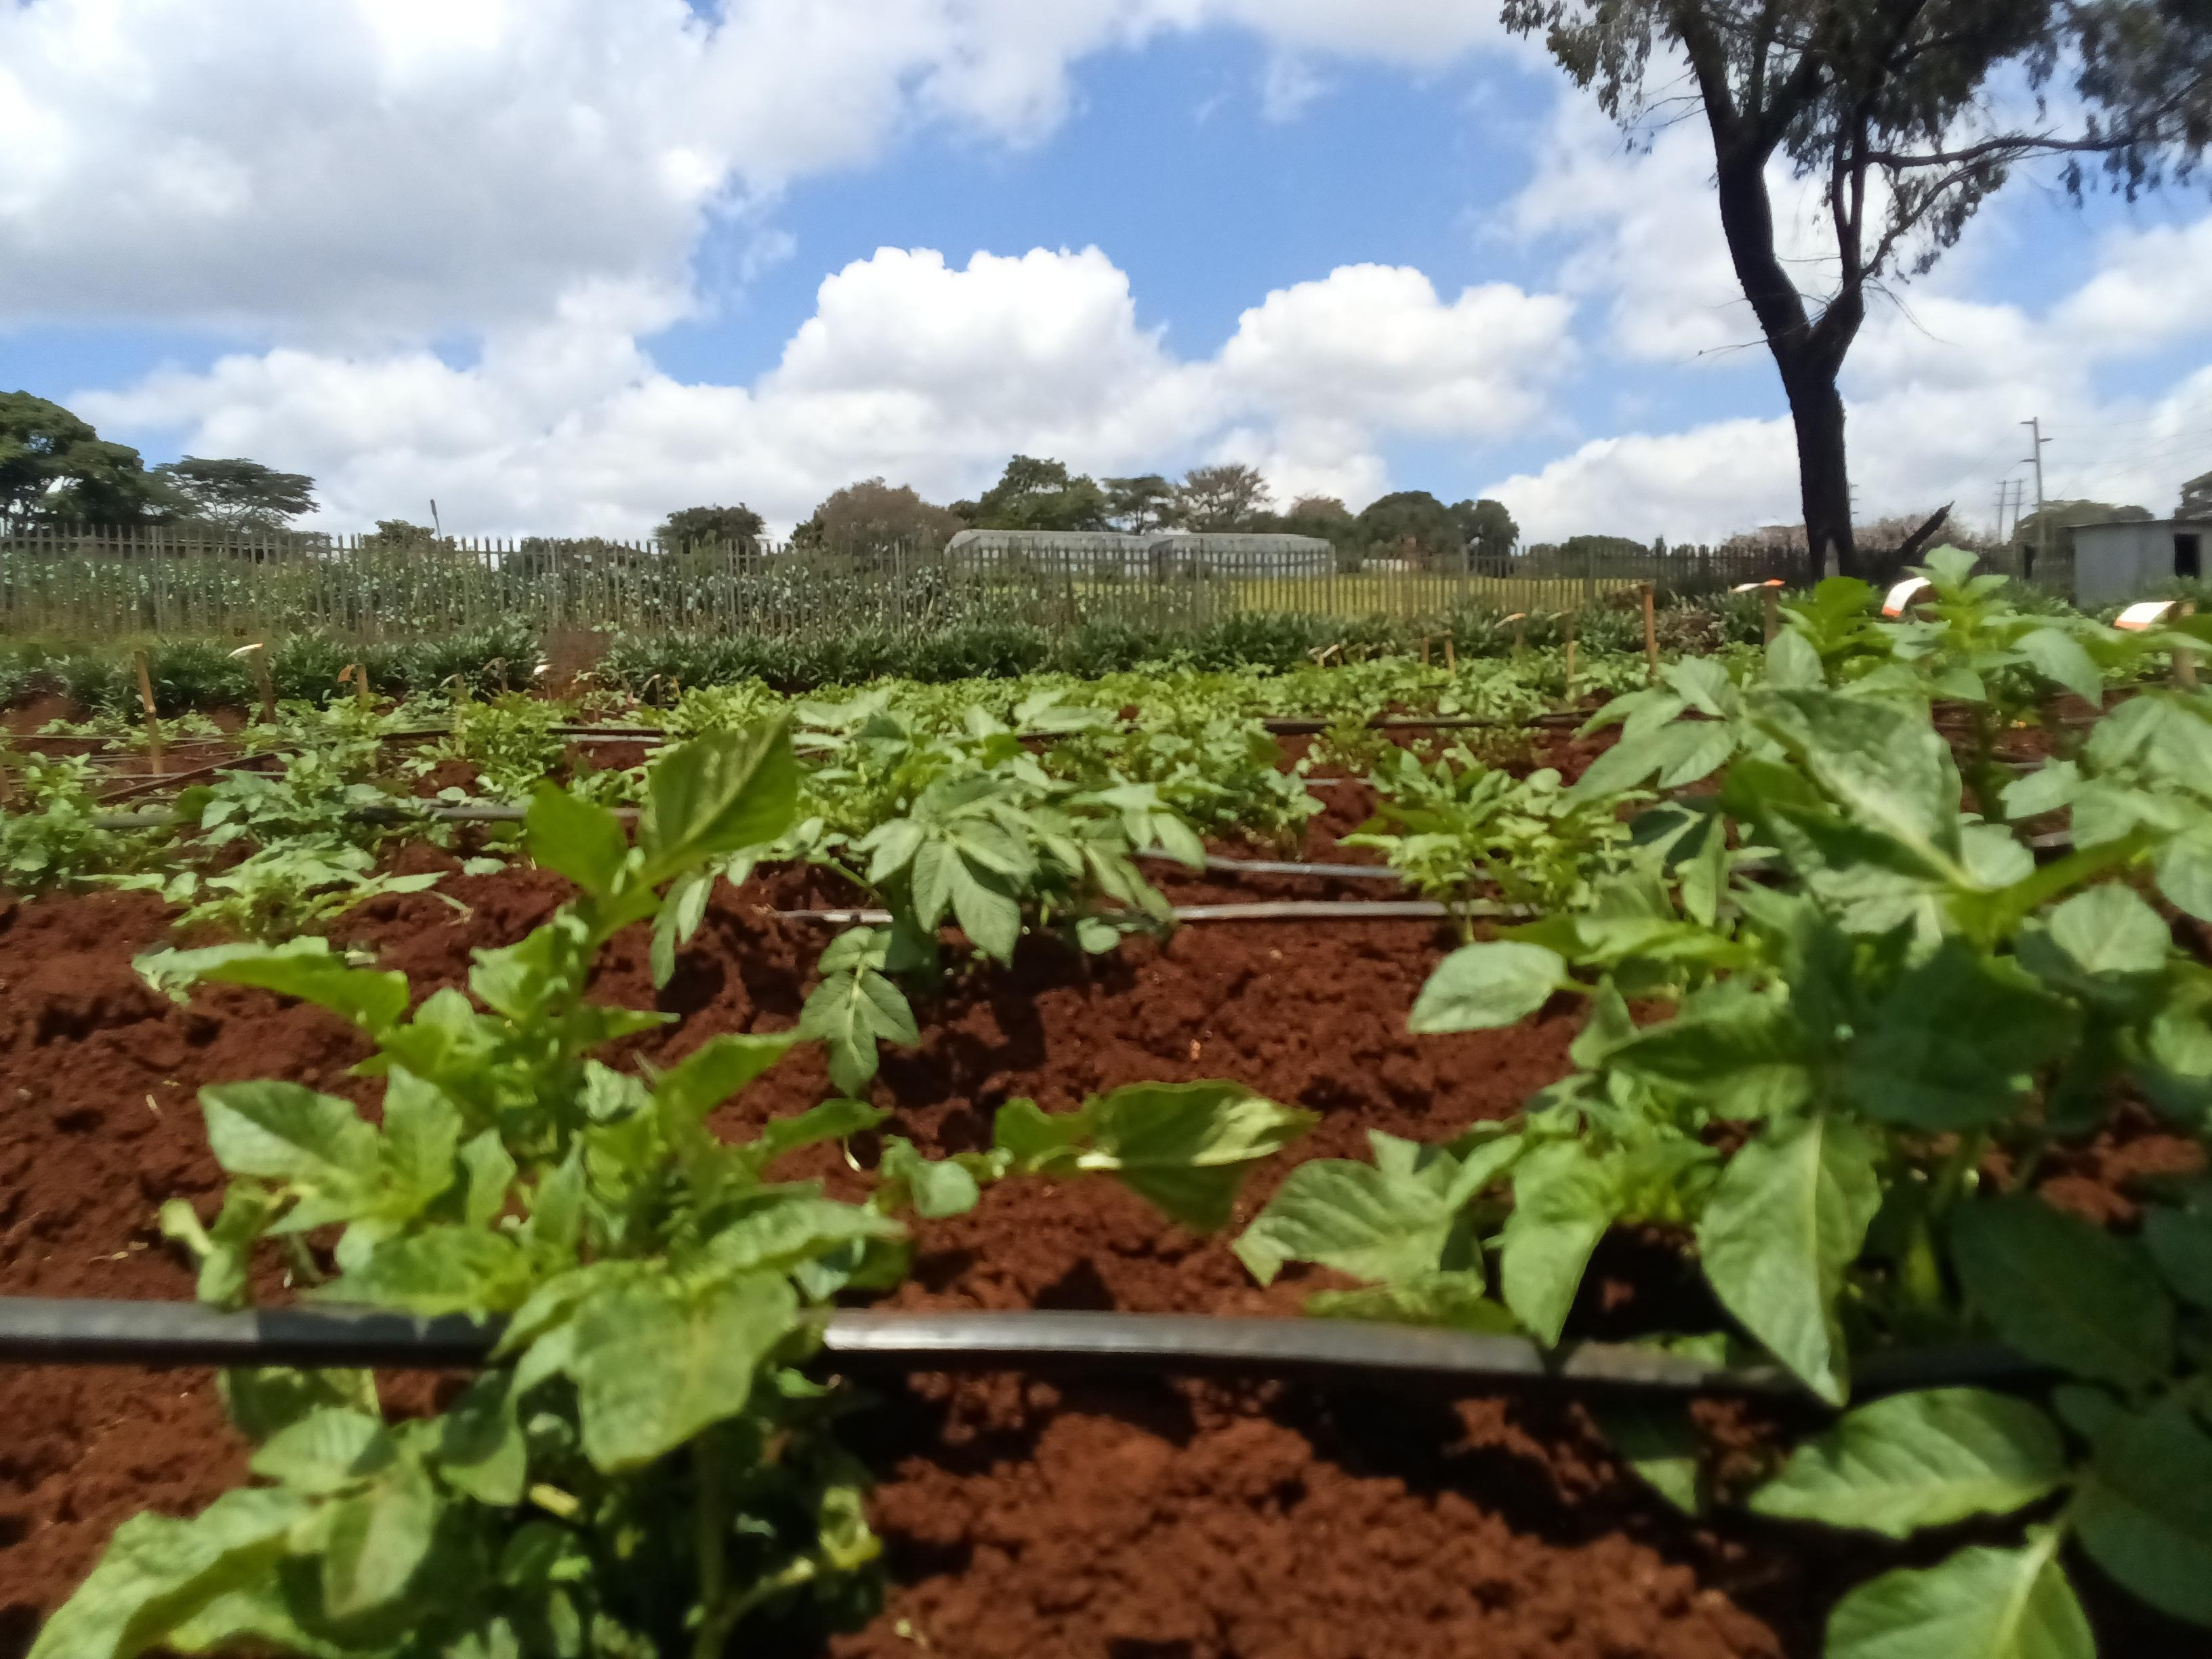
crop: potato
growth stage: vegetative
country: Kenya
